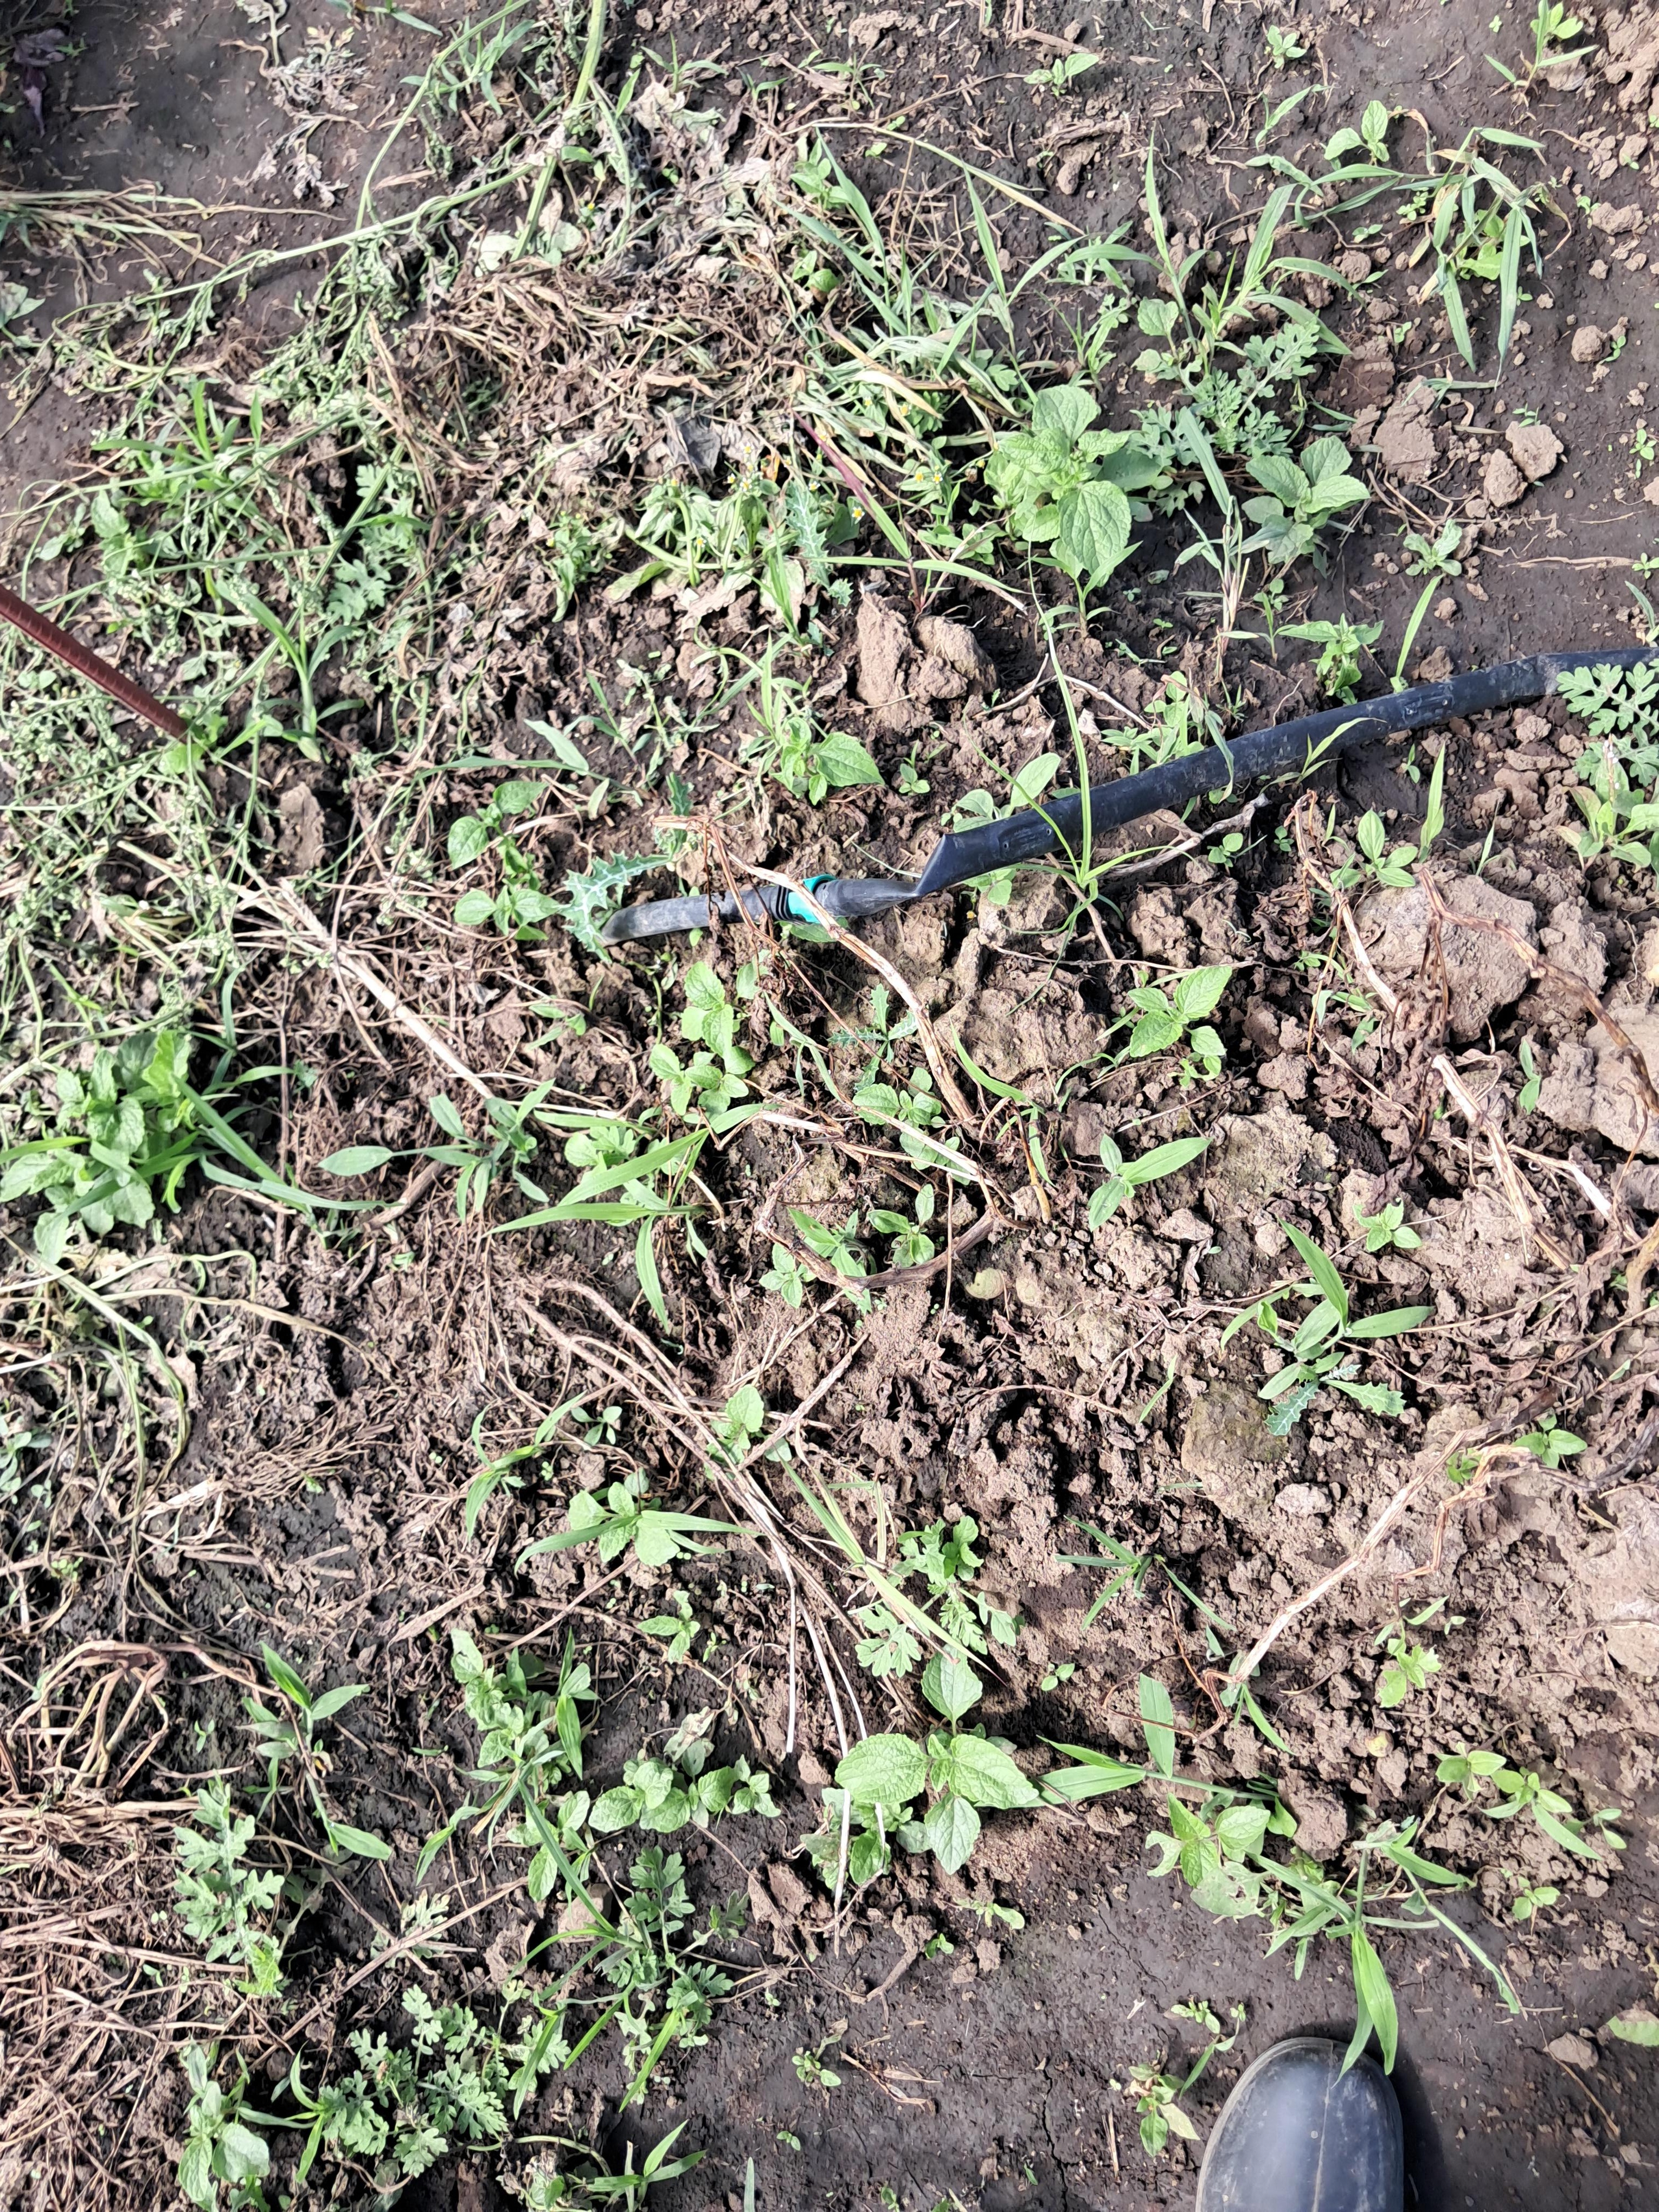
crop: potato
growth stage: flowering
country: Tanzania
